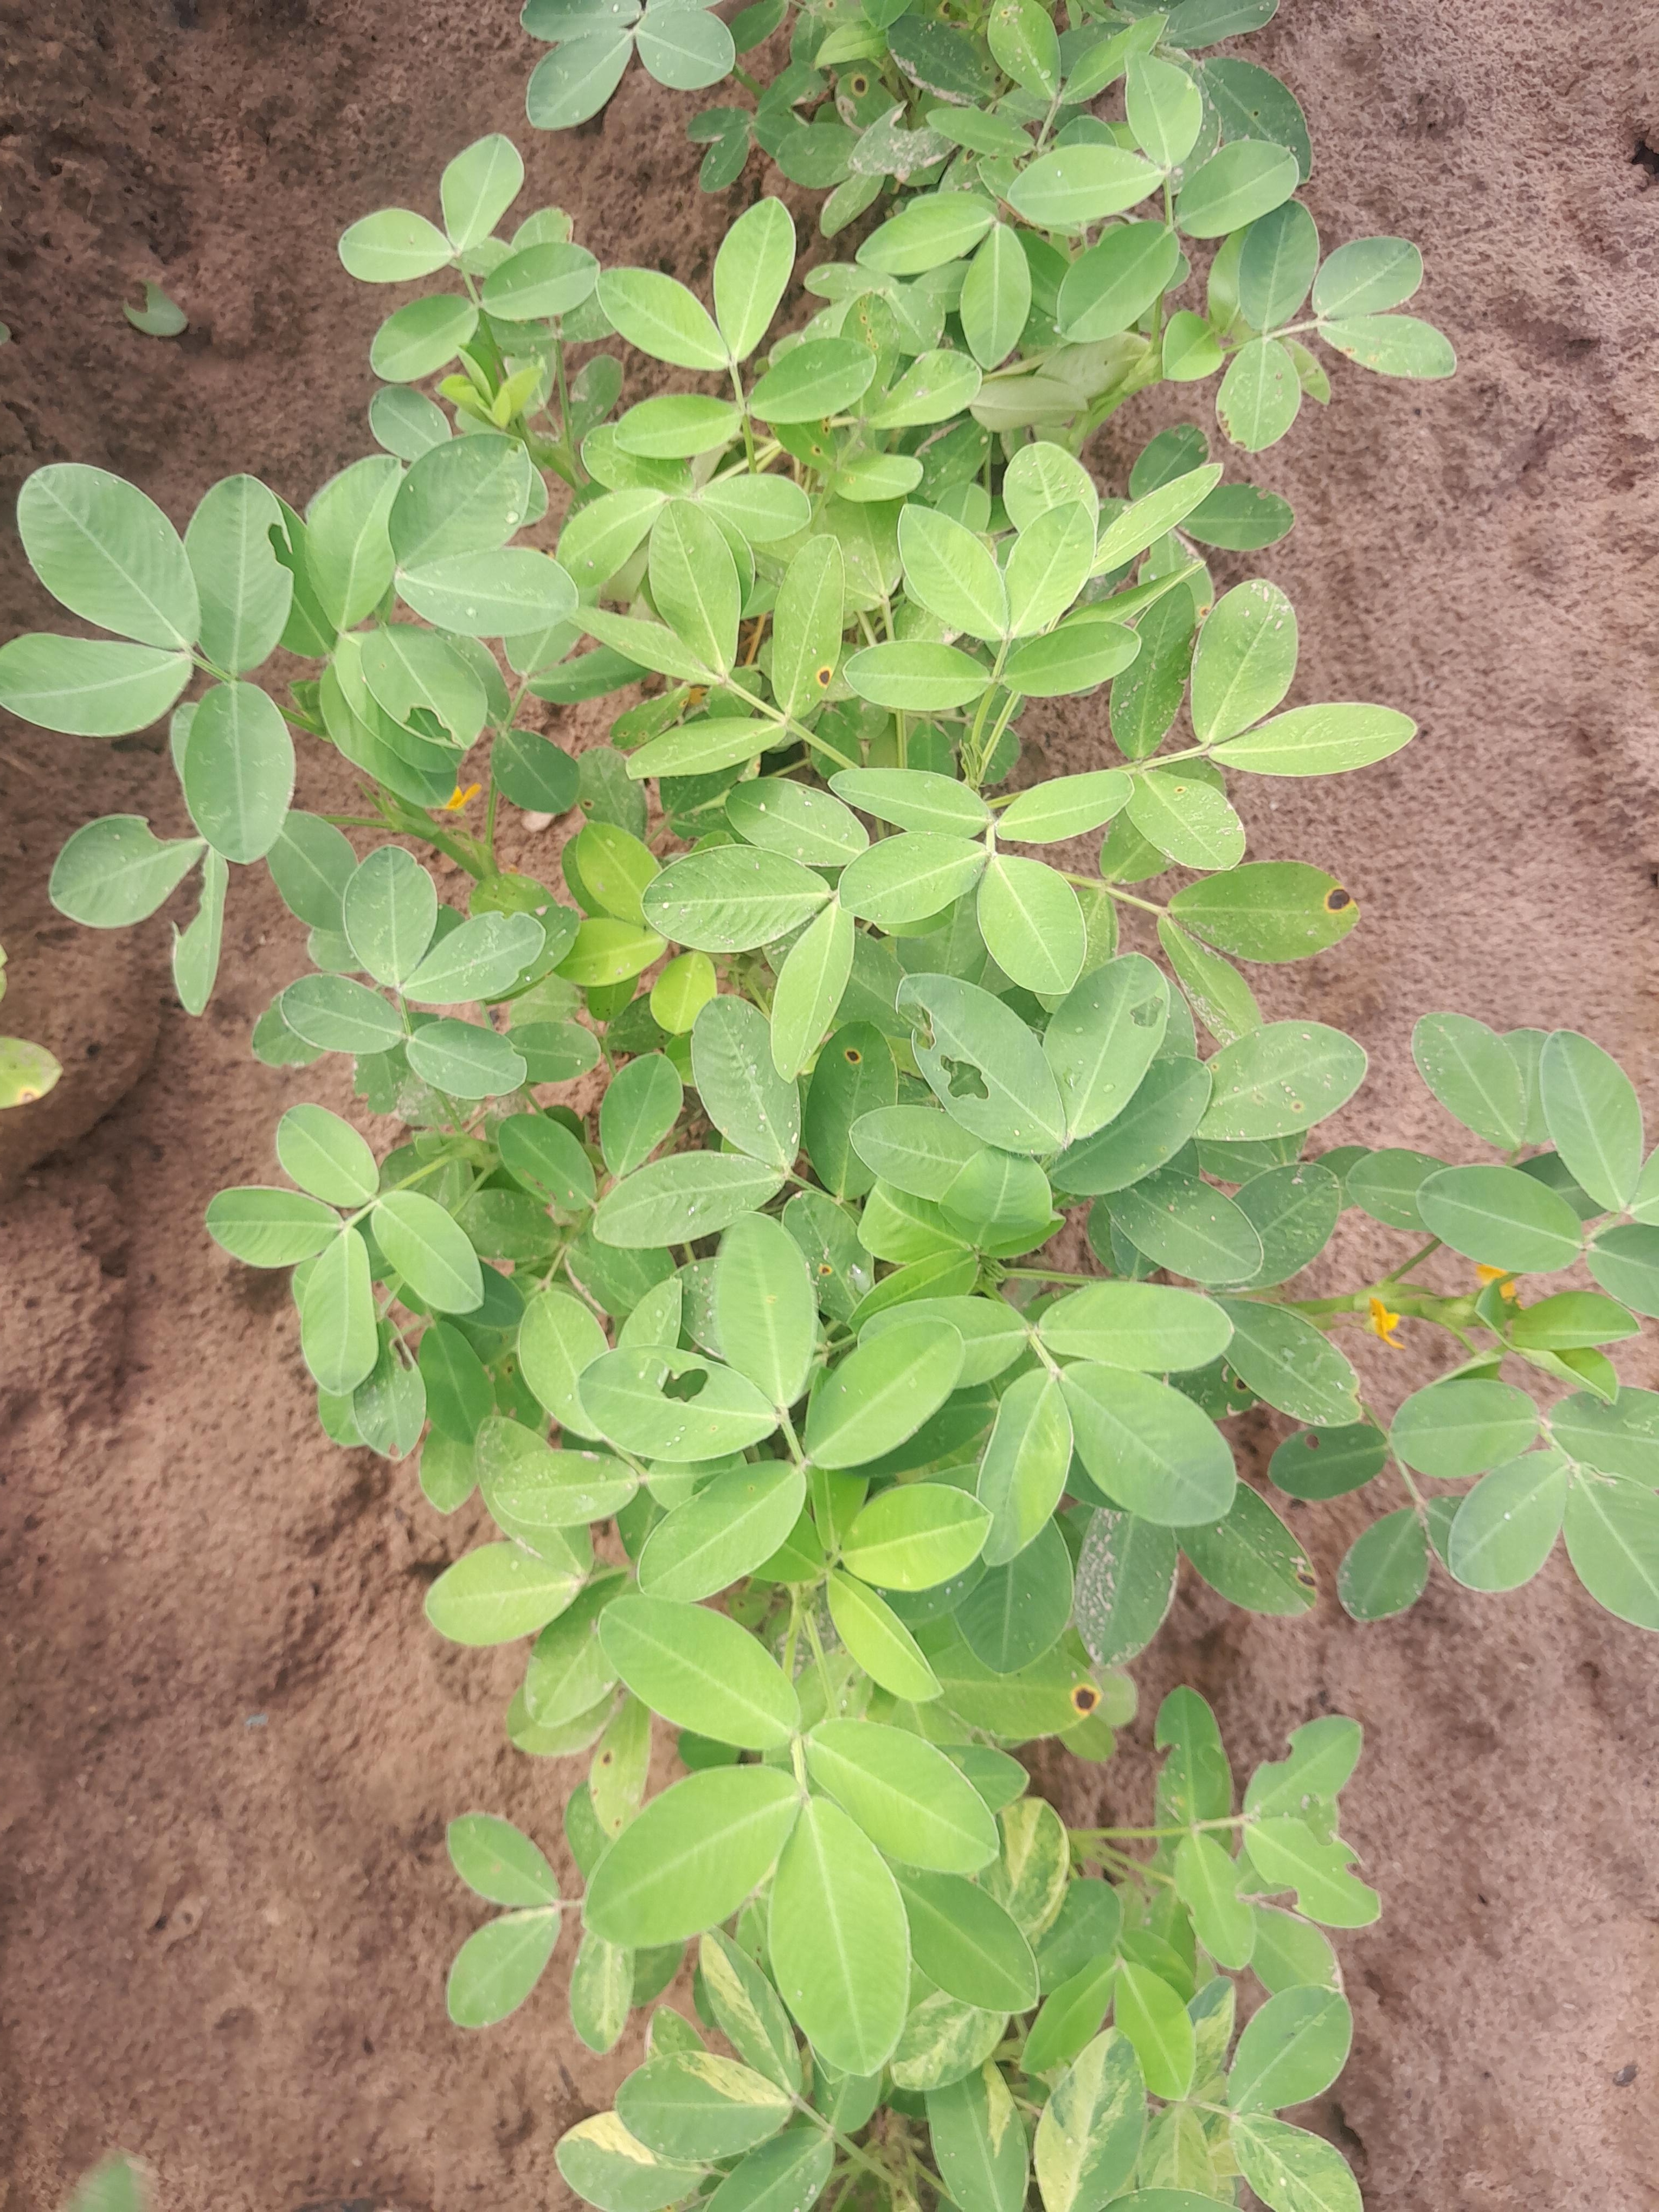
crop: groundnut
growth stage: flowering
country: Senegal
